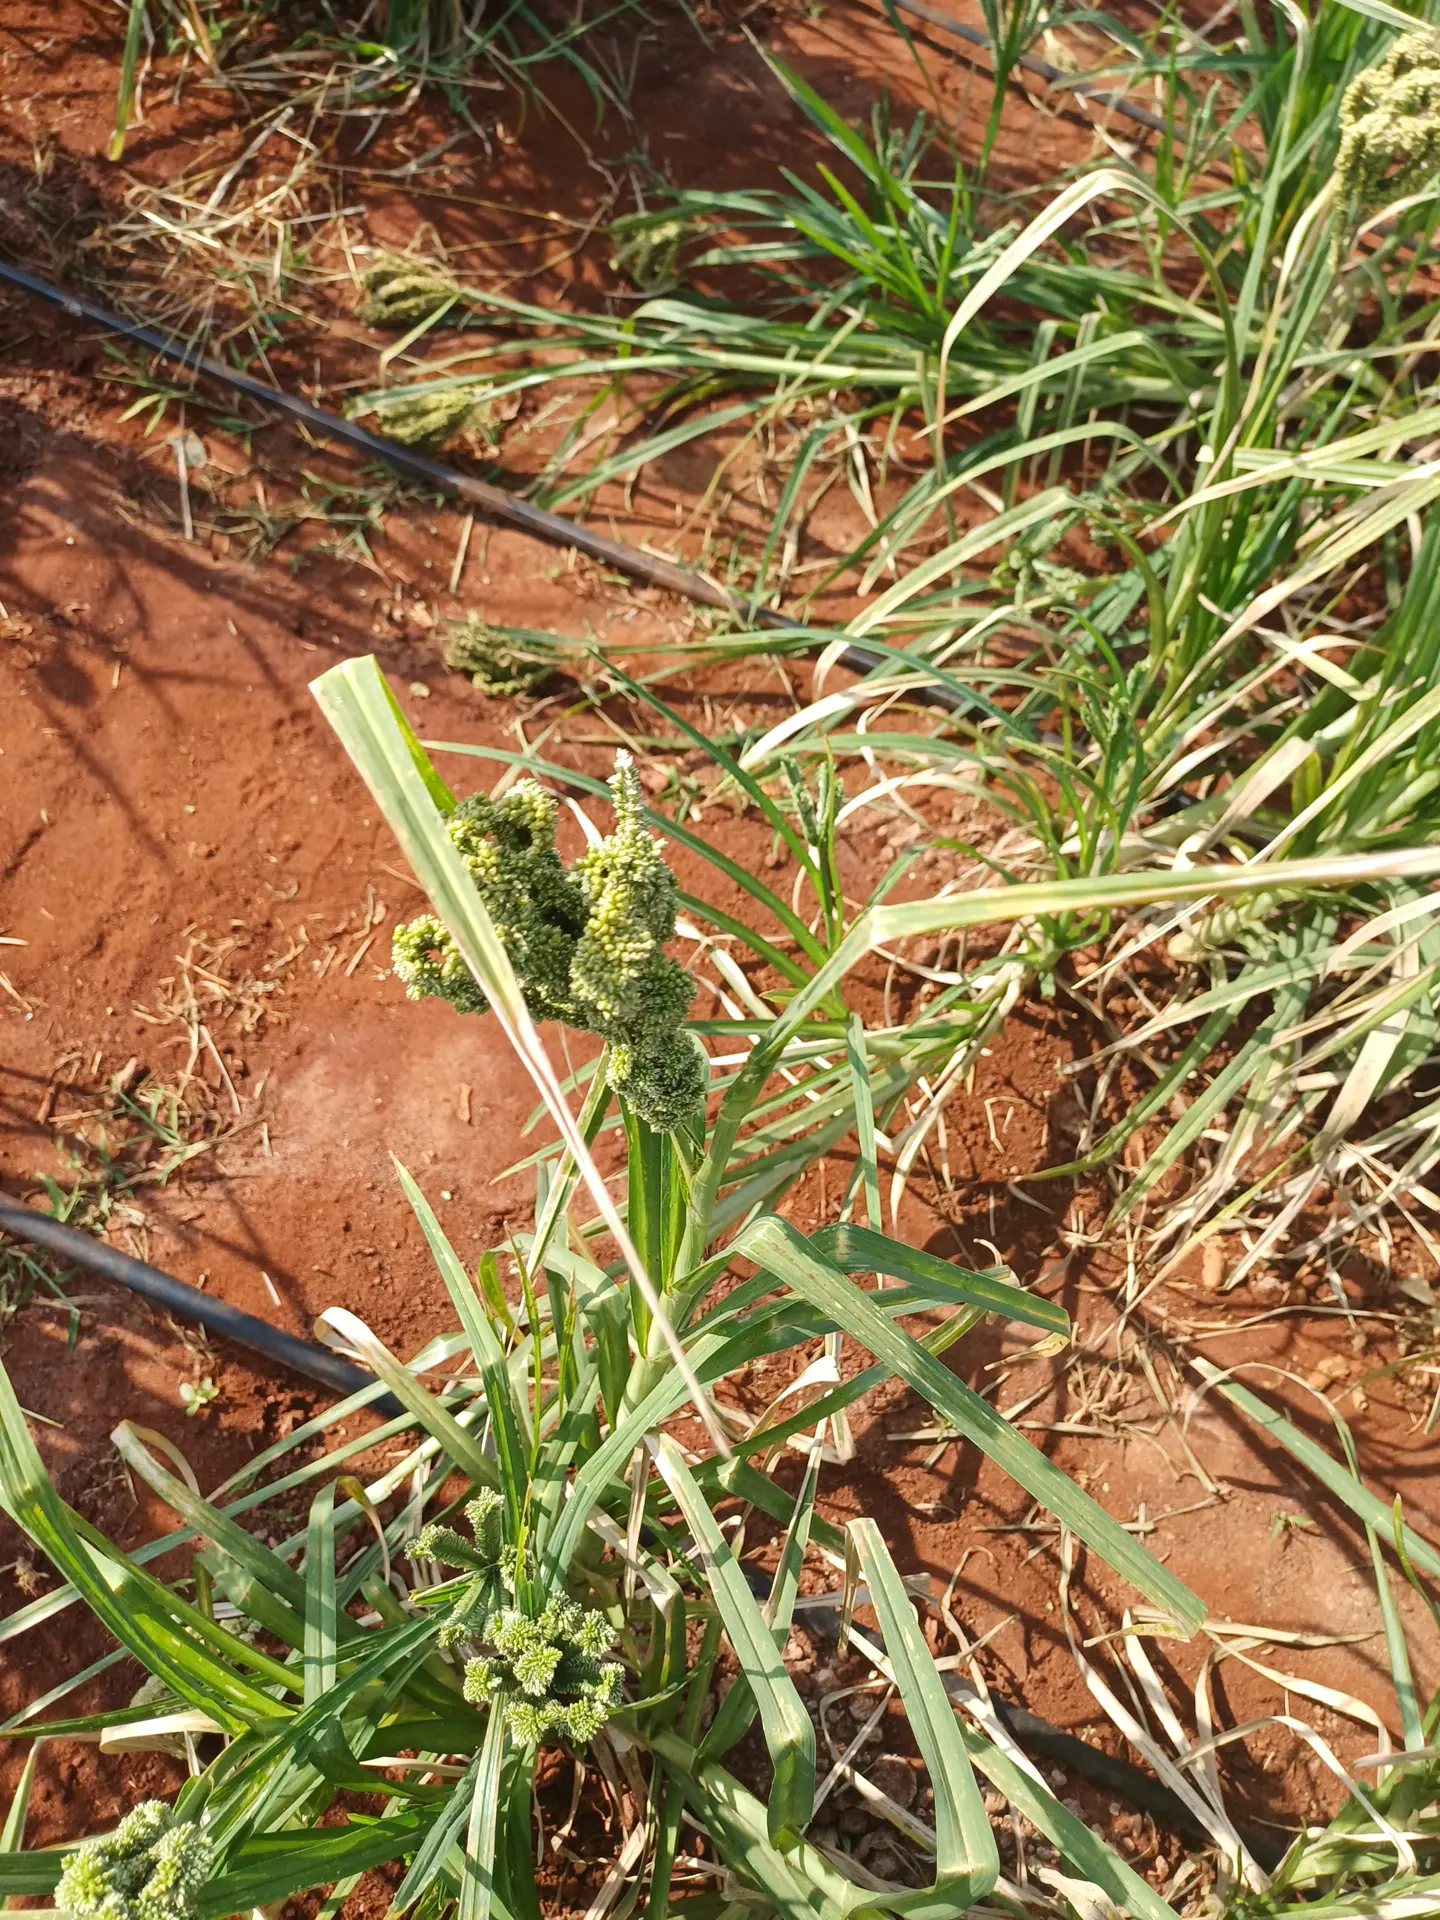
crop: finger millet
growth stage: filling grain
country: Kenya
